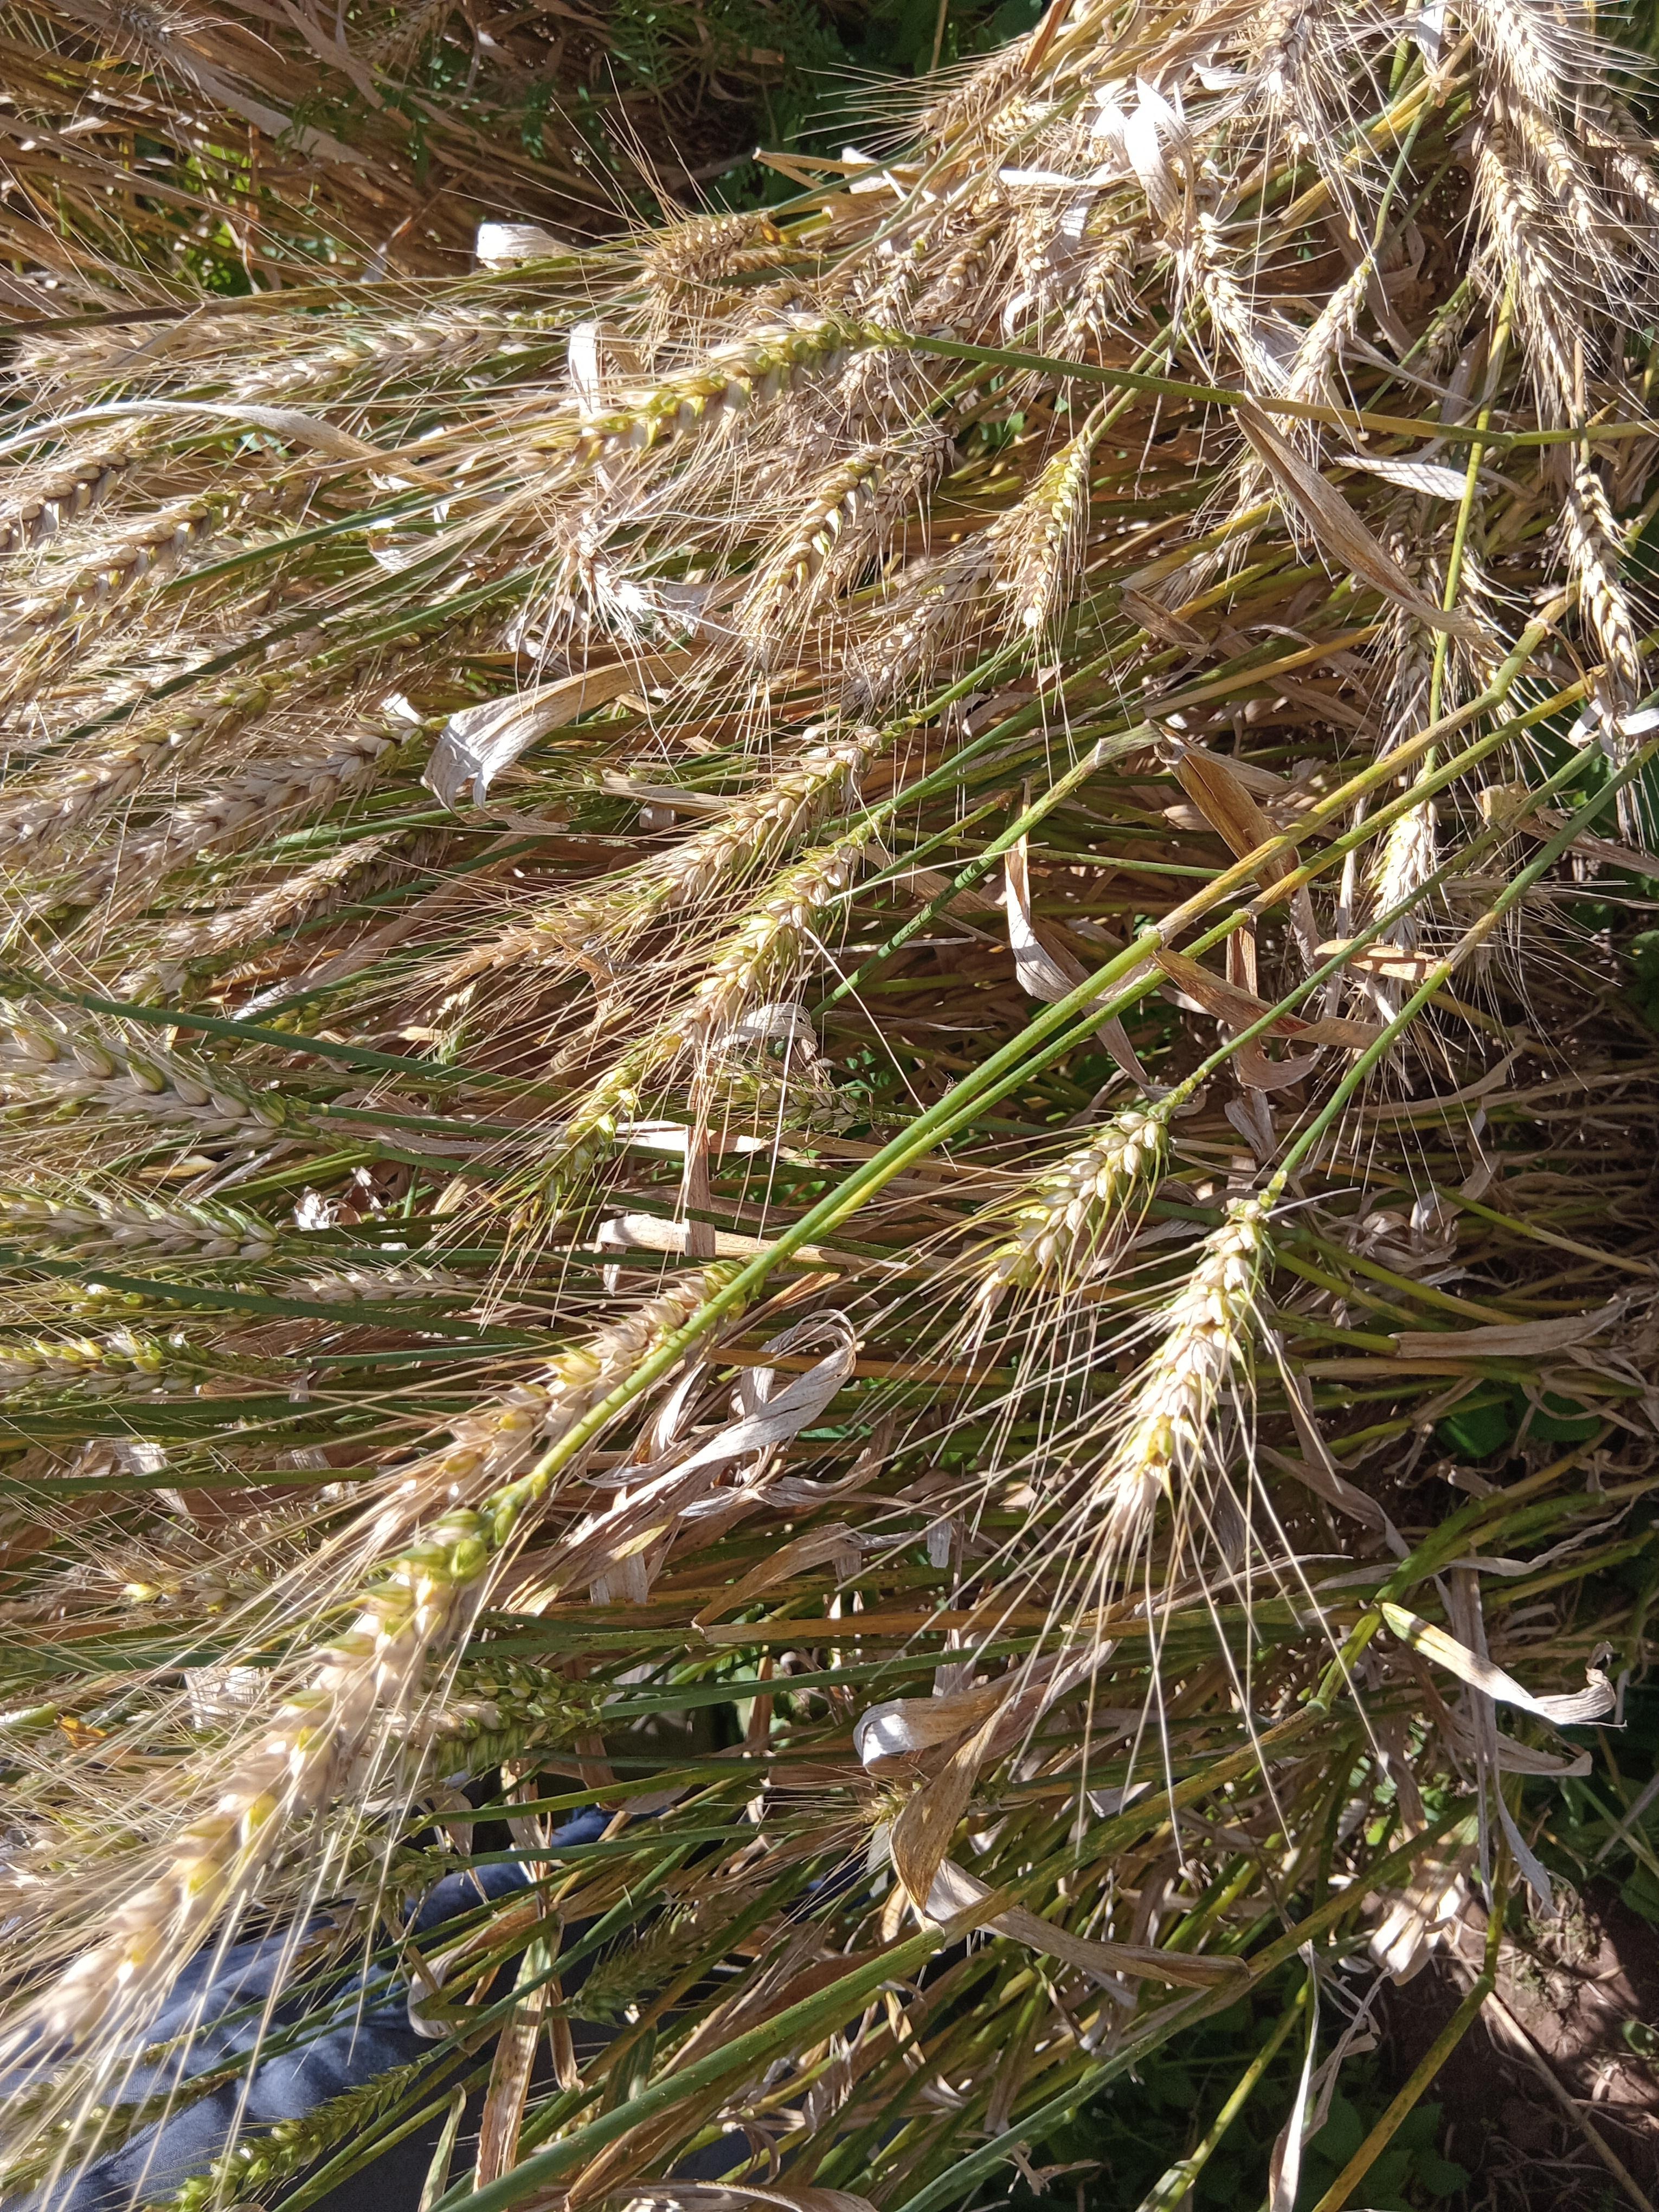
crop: wheat
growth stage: maturity
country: Kenya
